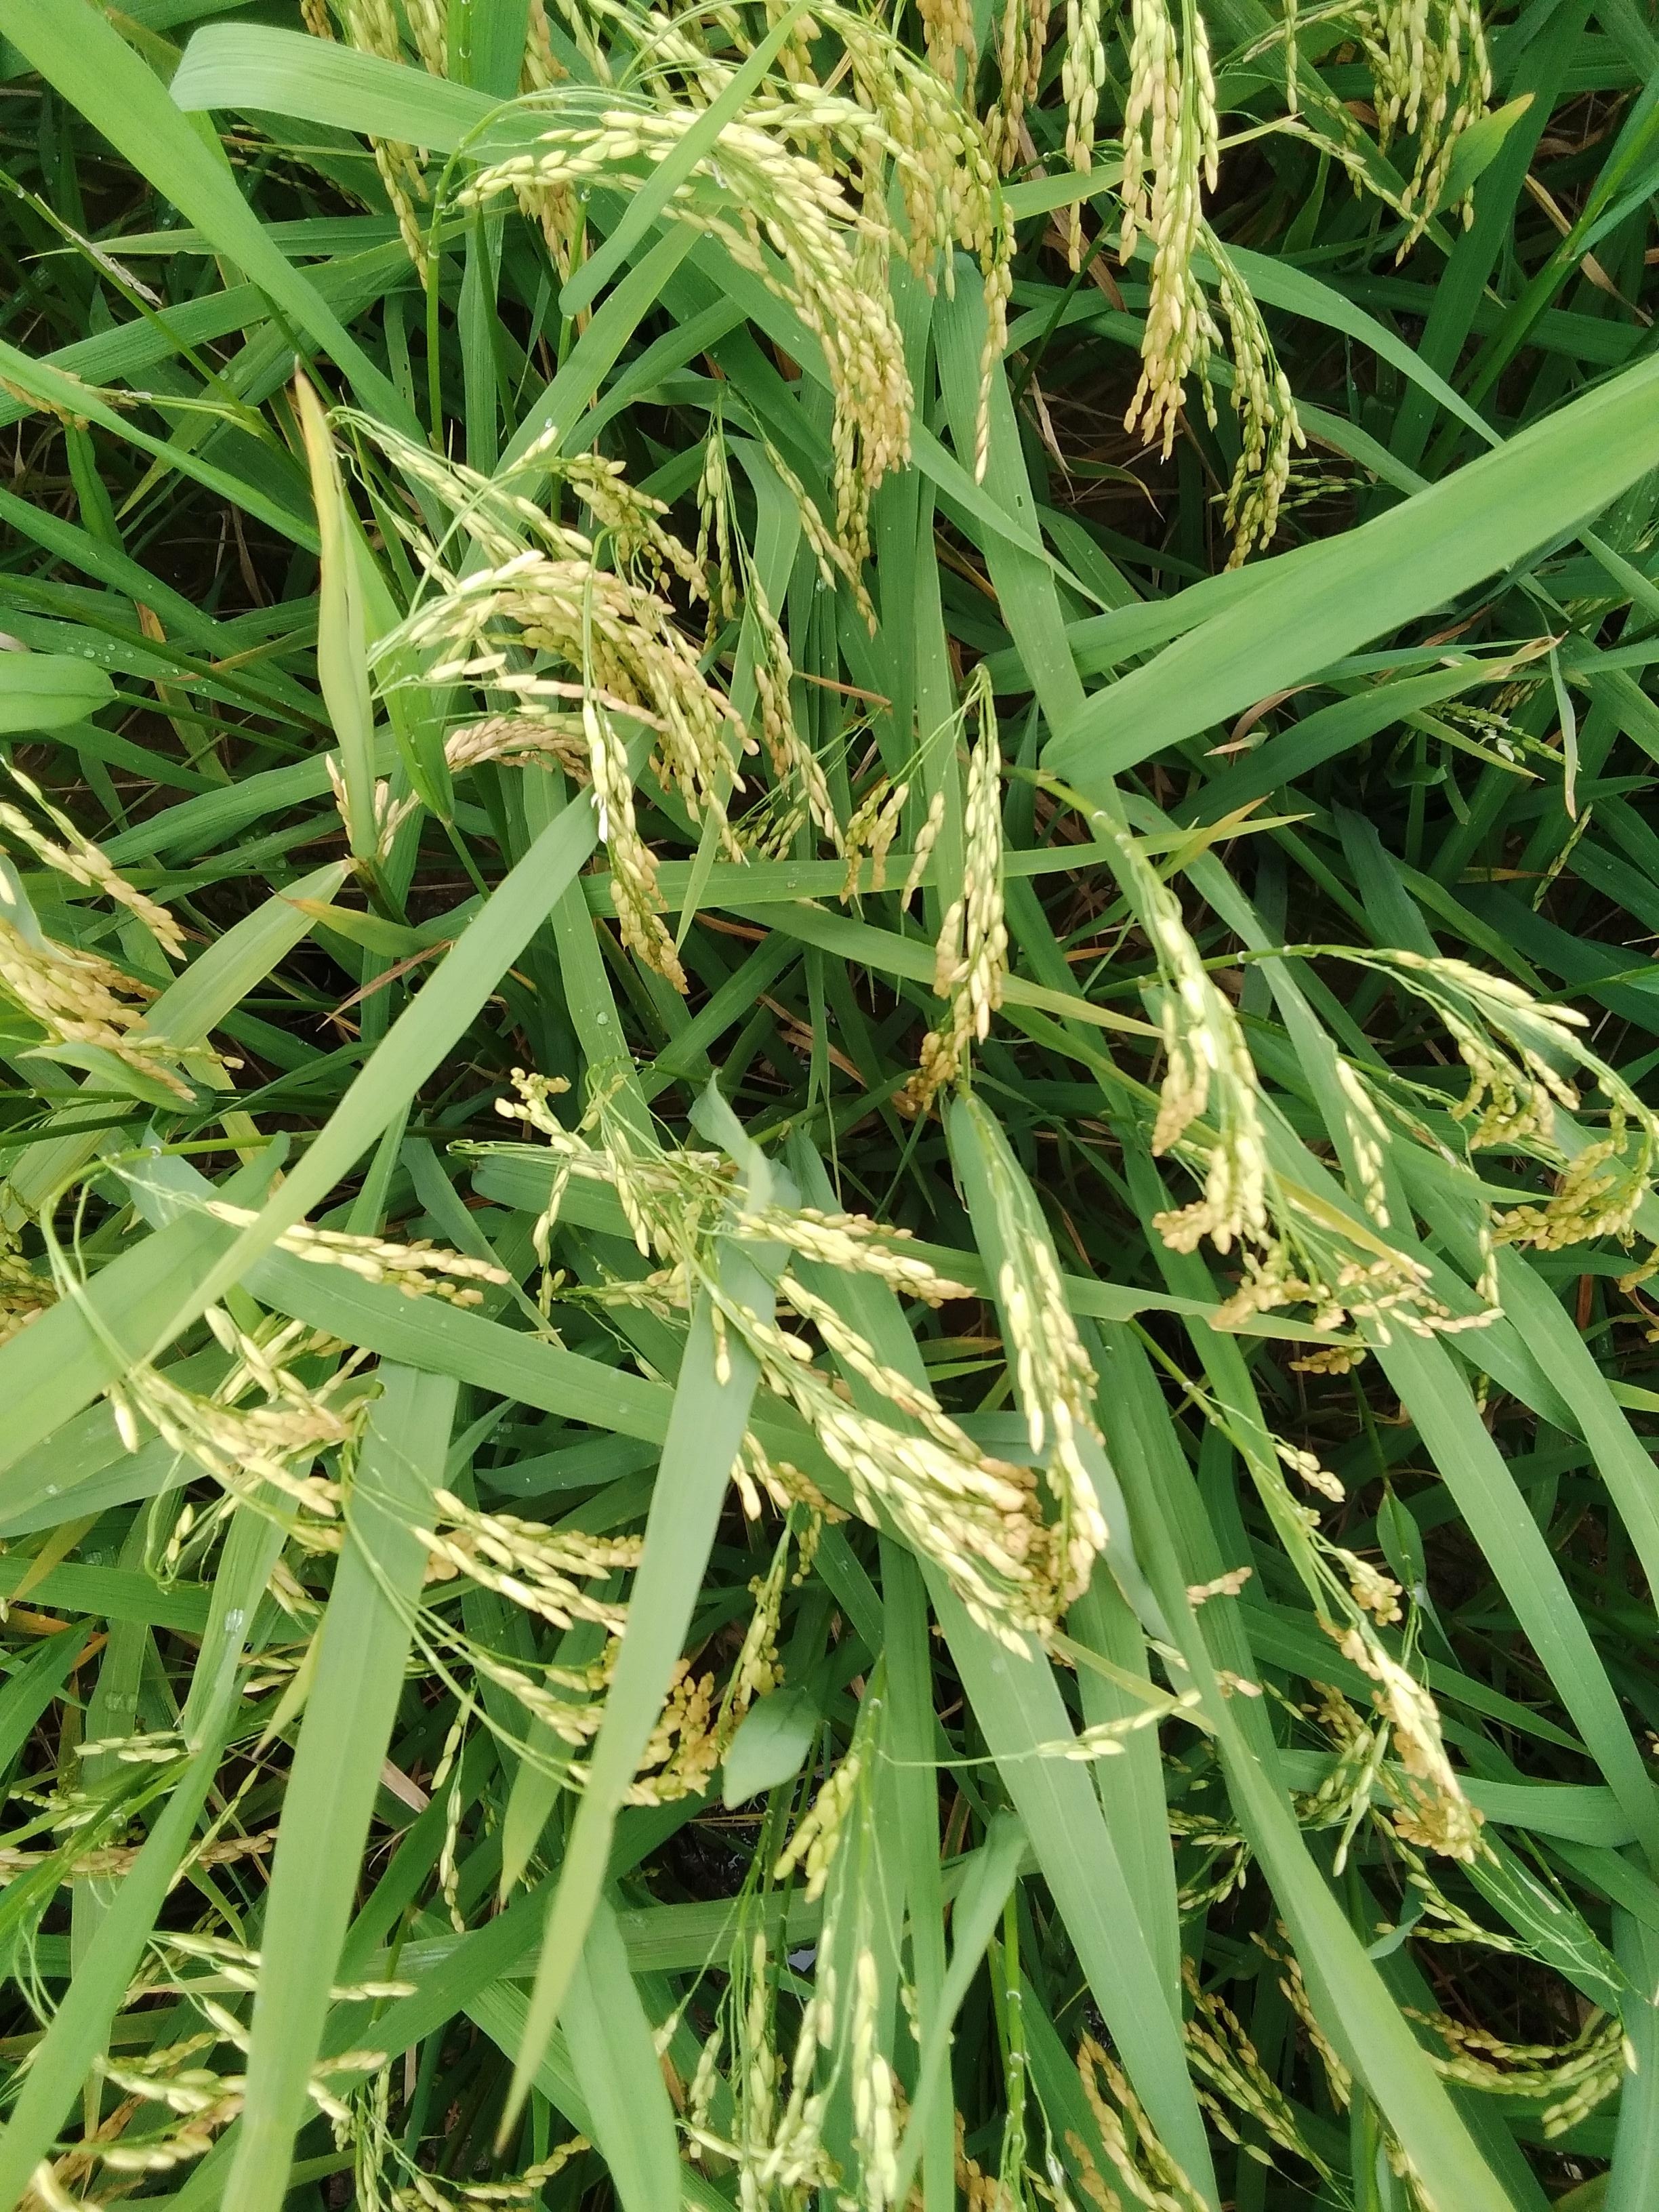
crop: rice
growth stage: ripening
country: Nigeria
